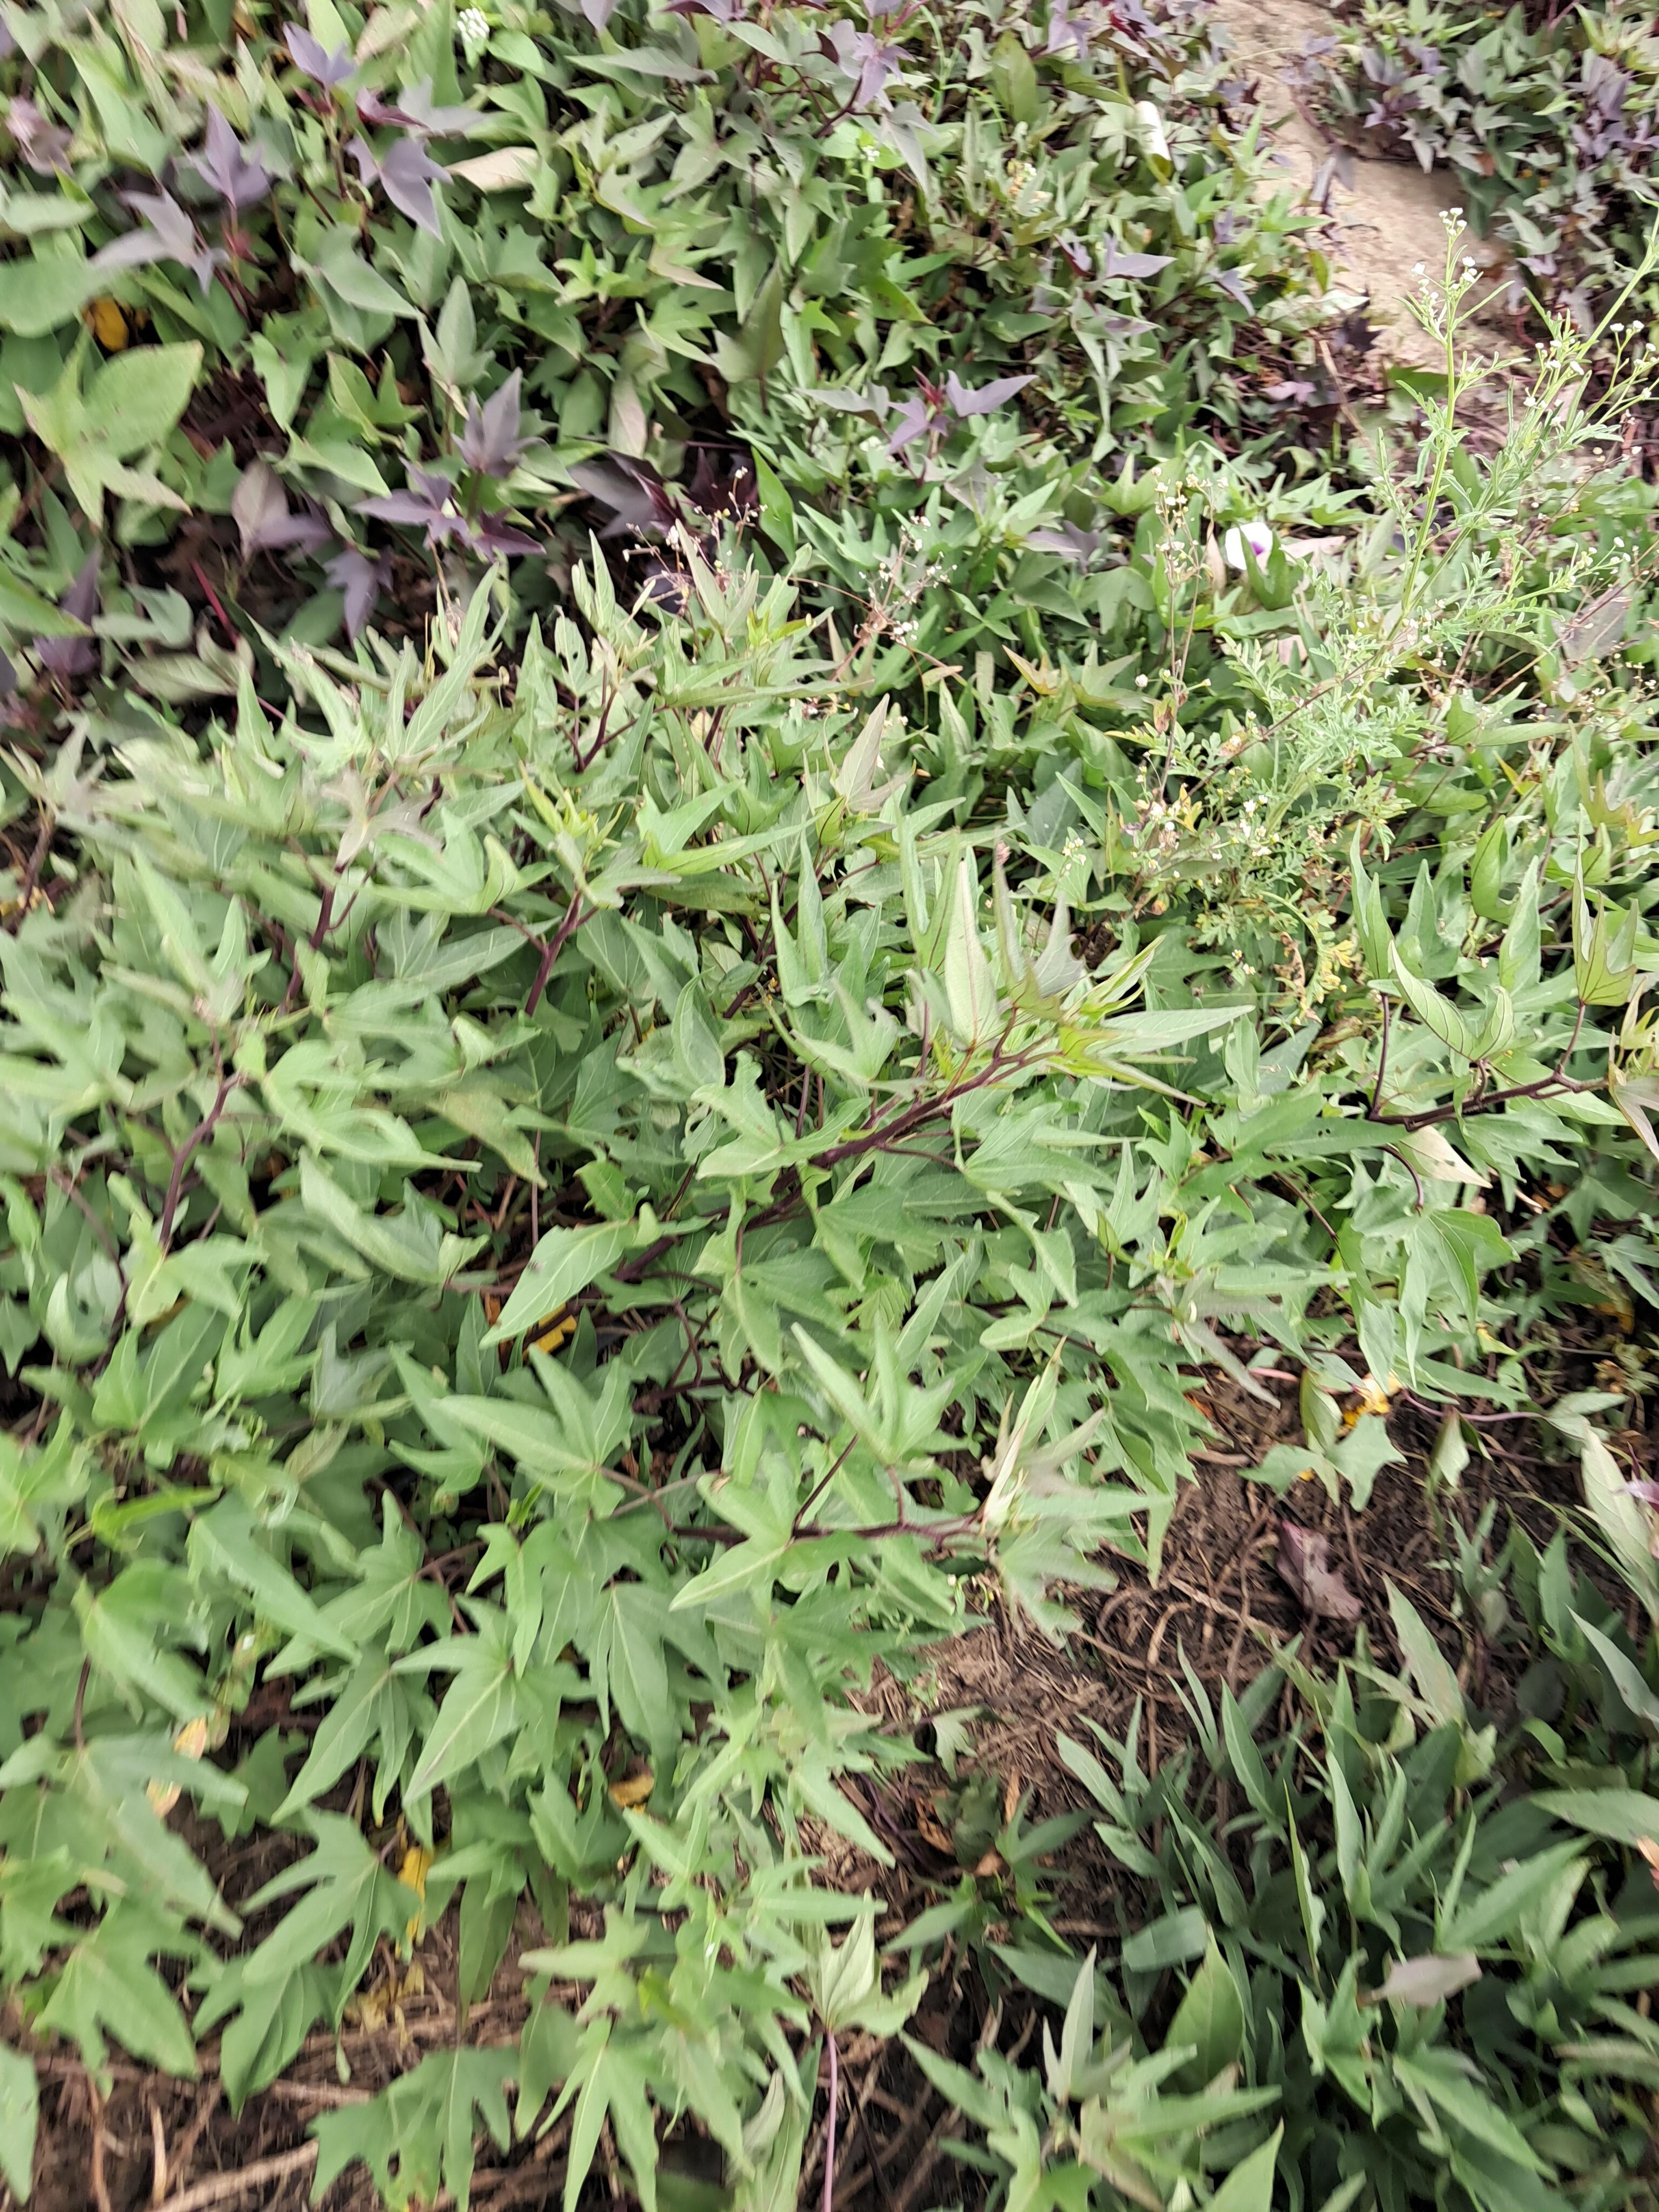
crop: sweet potato
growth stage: flowering
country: Tanzania
